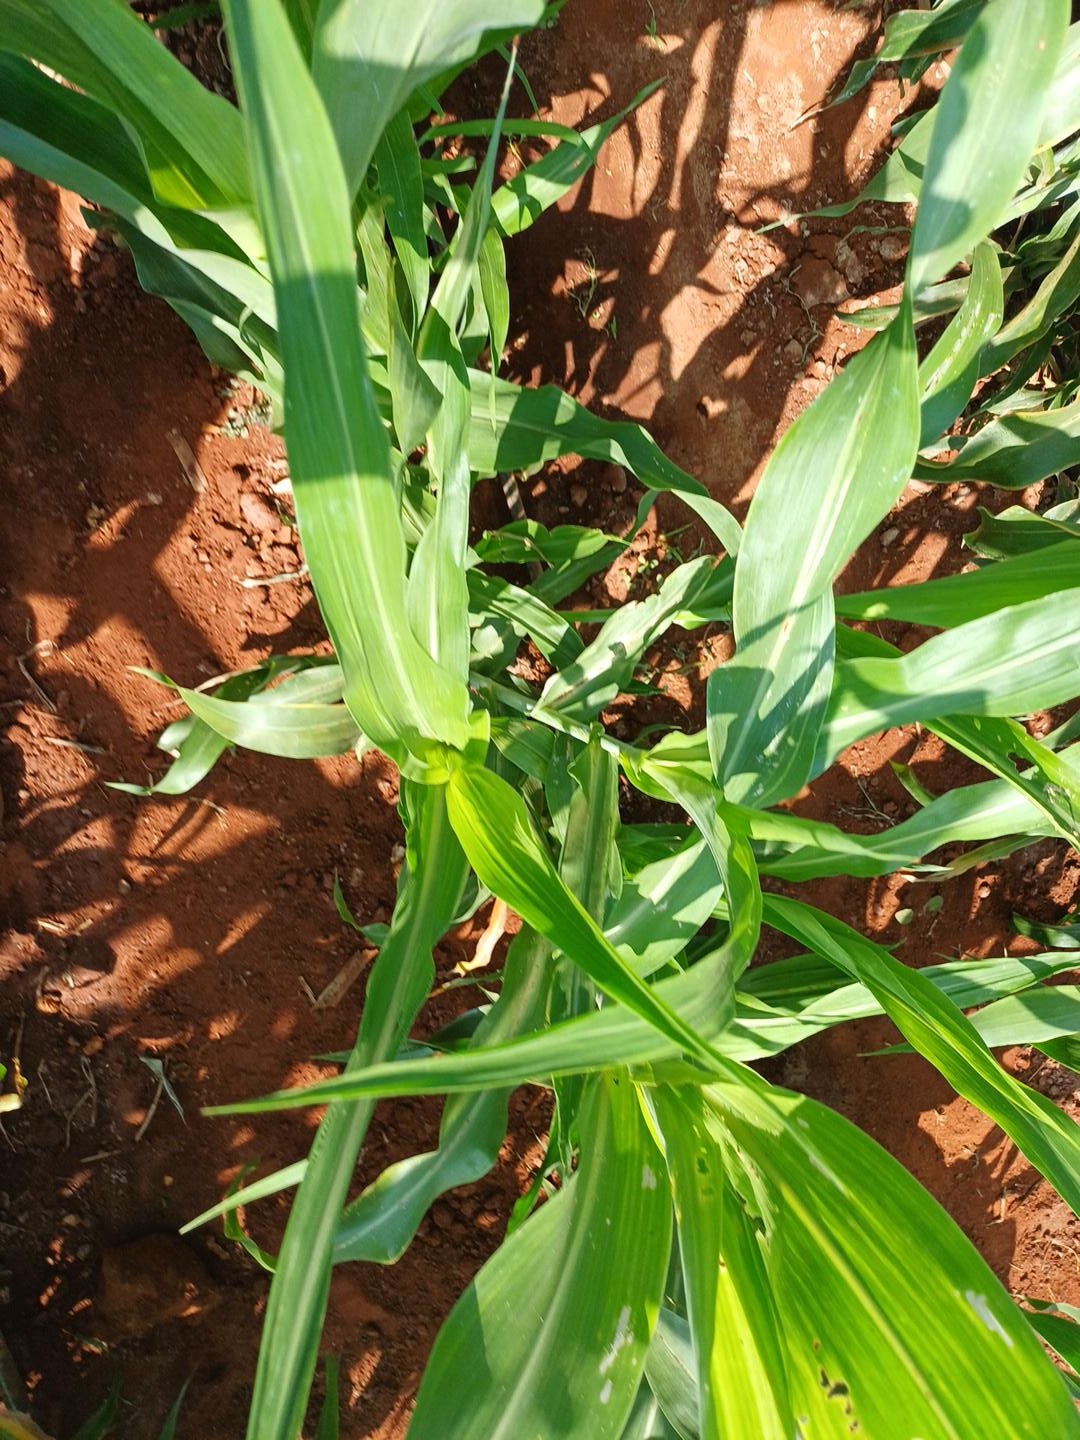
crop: sorghum
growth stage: heading tuber
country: Kenya
